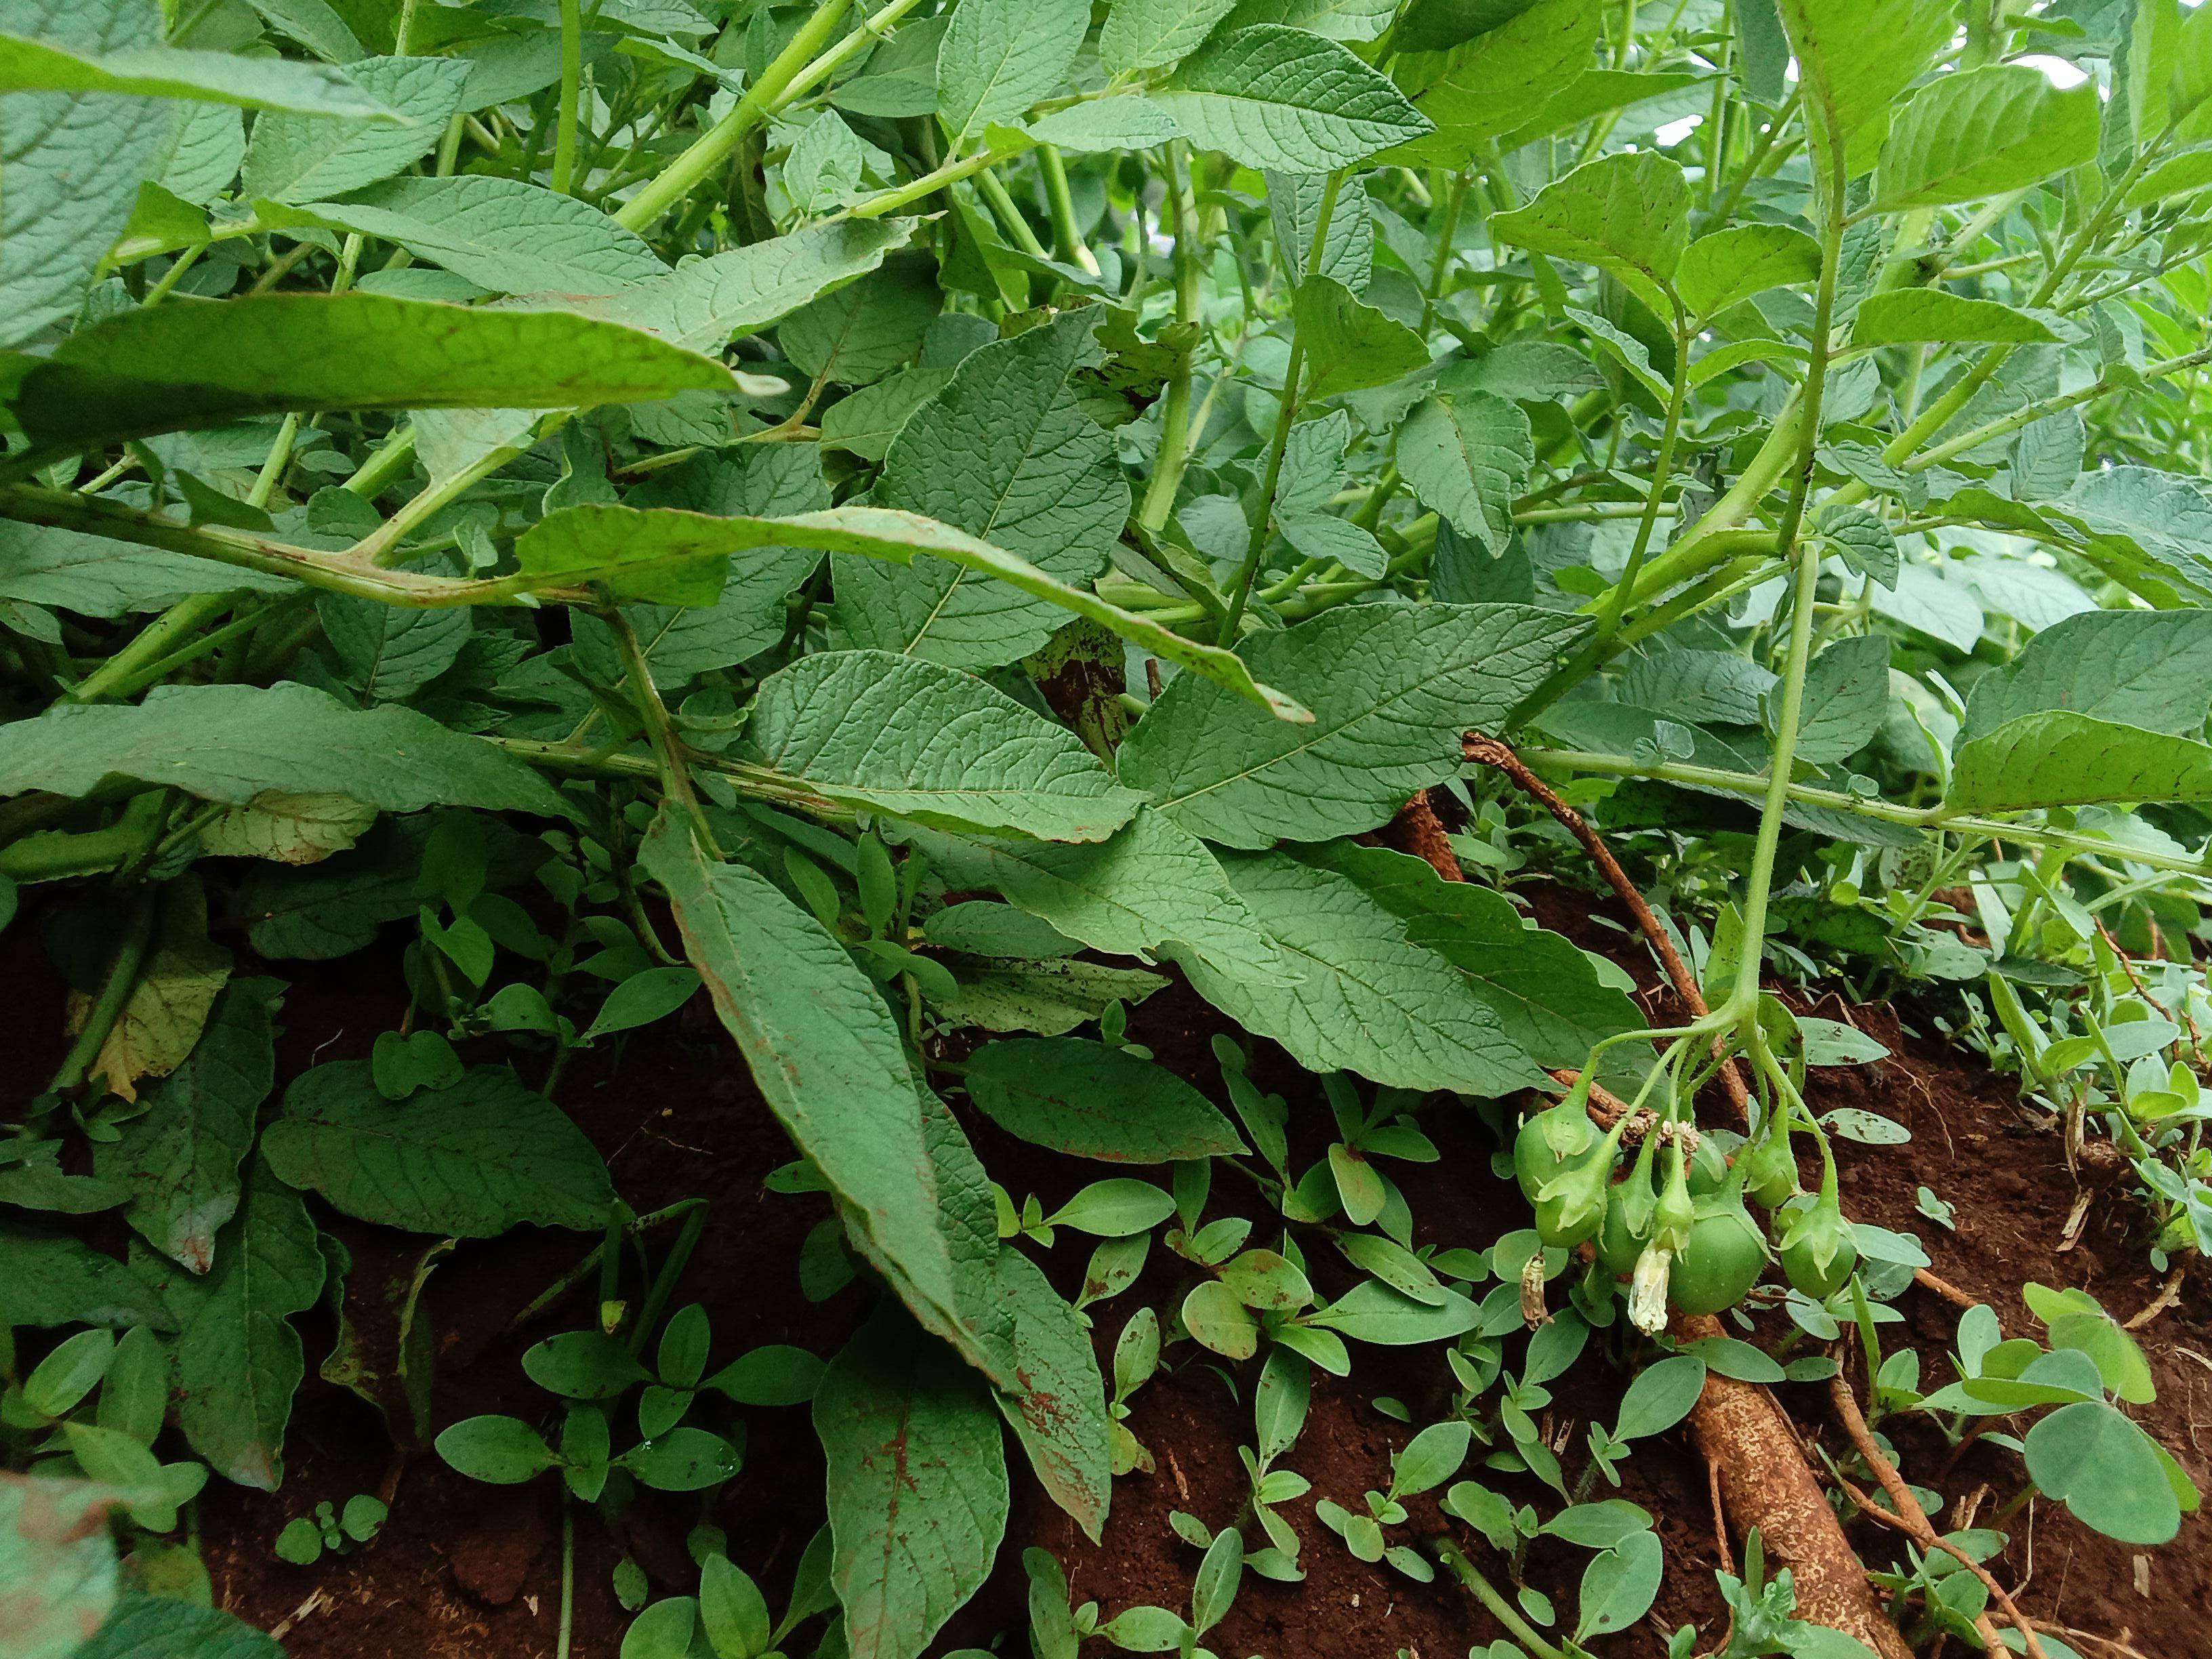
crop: potato
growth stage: flowering
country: Kenya
